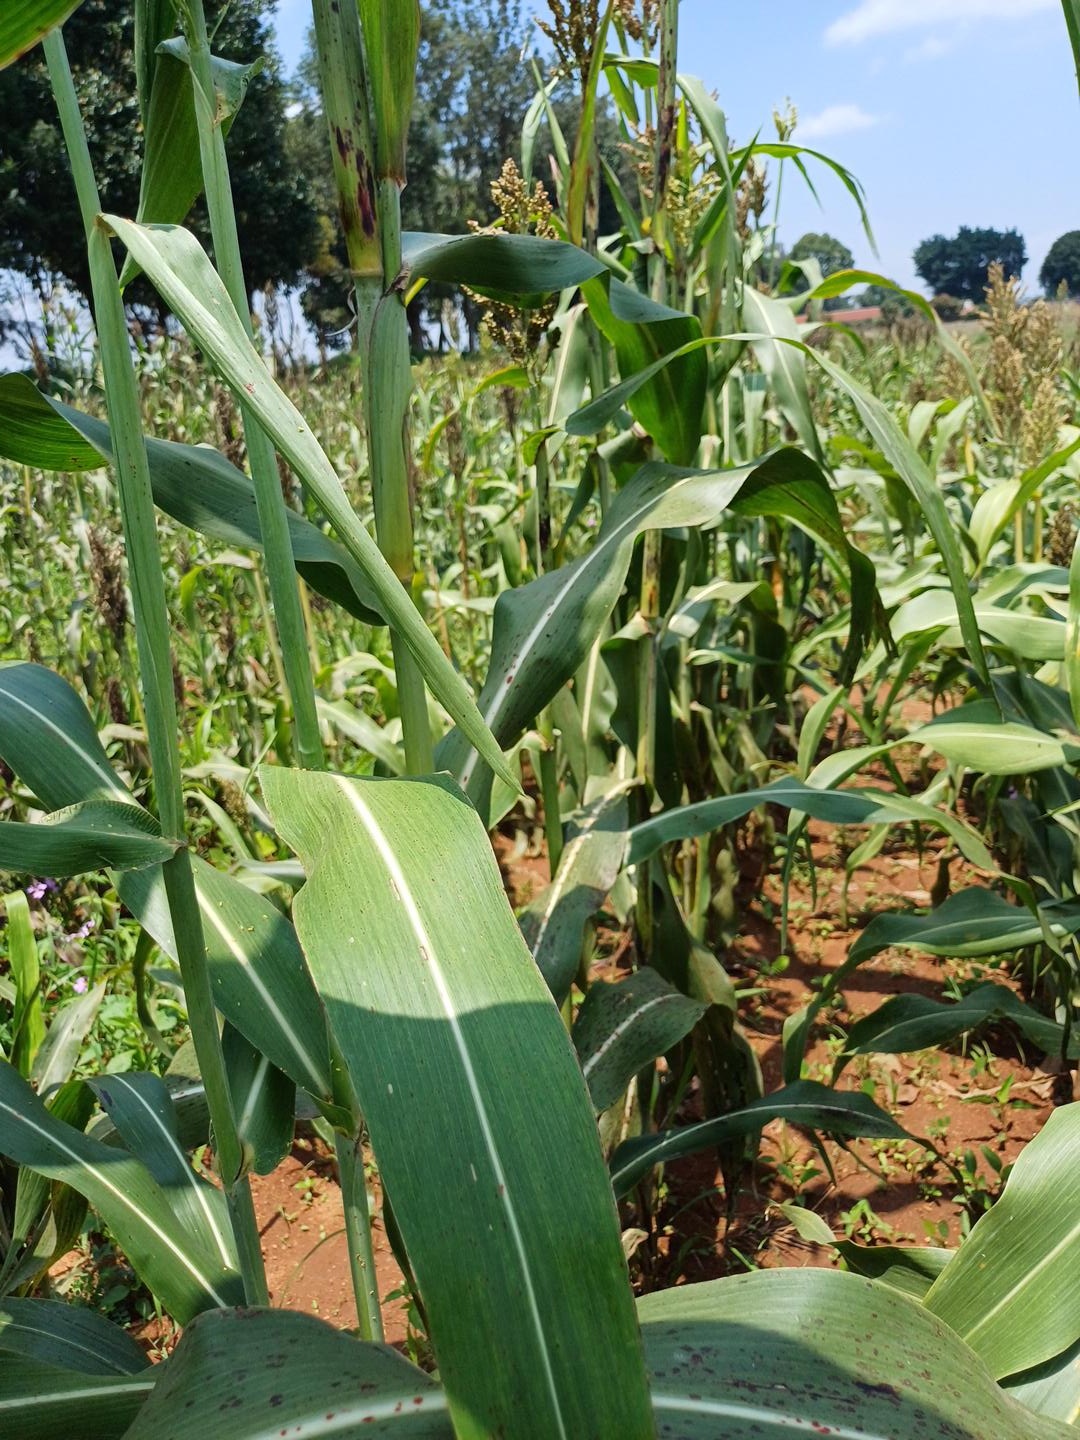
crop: sorghum
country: Kenya
